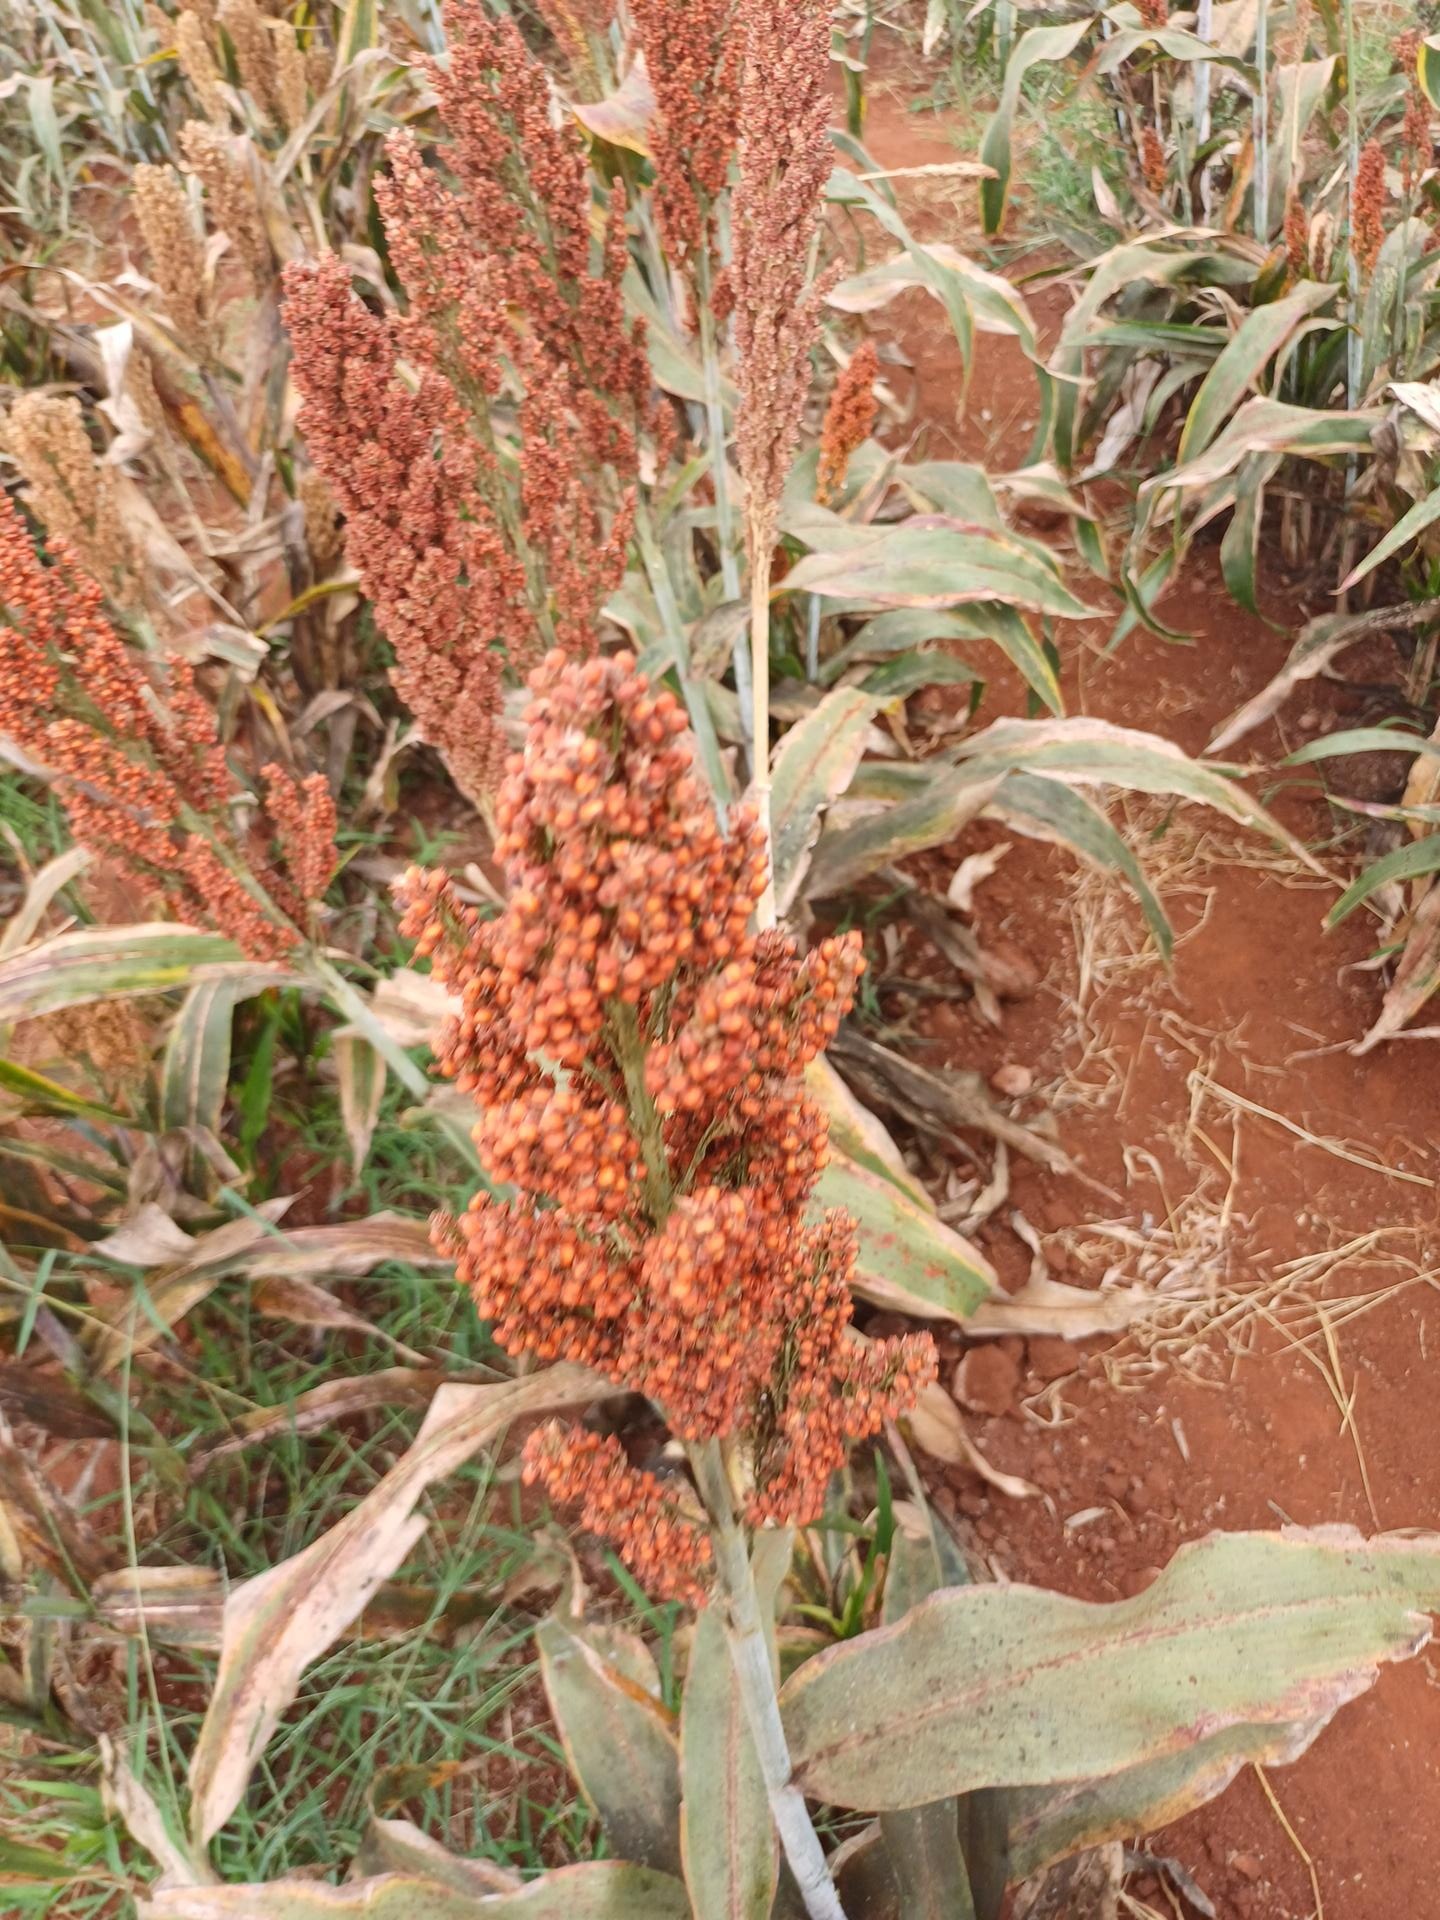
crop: sorghum
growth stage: maturity
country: Kenya
